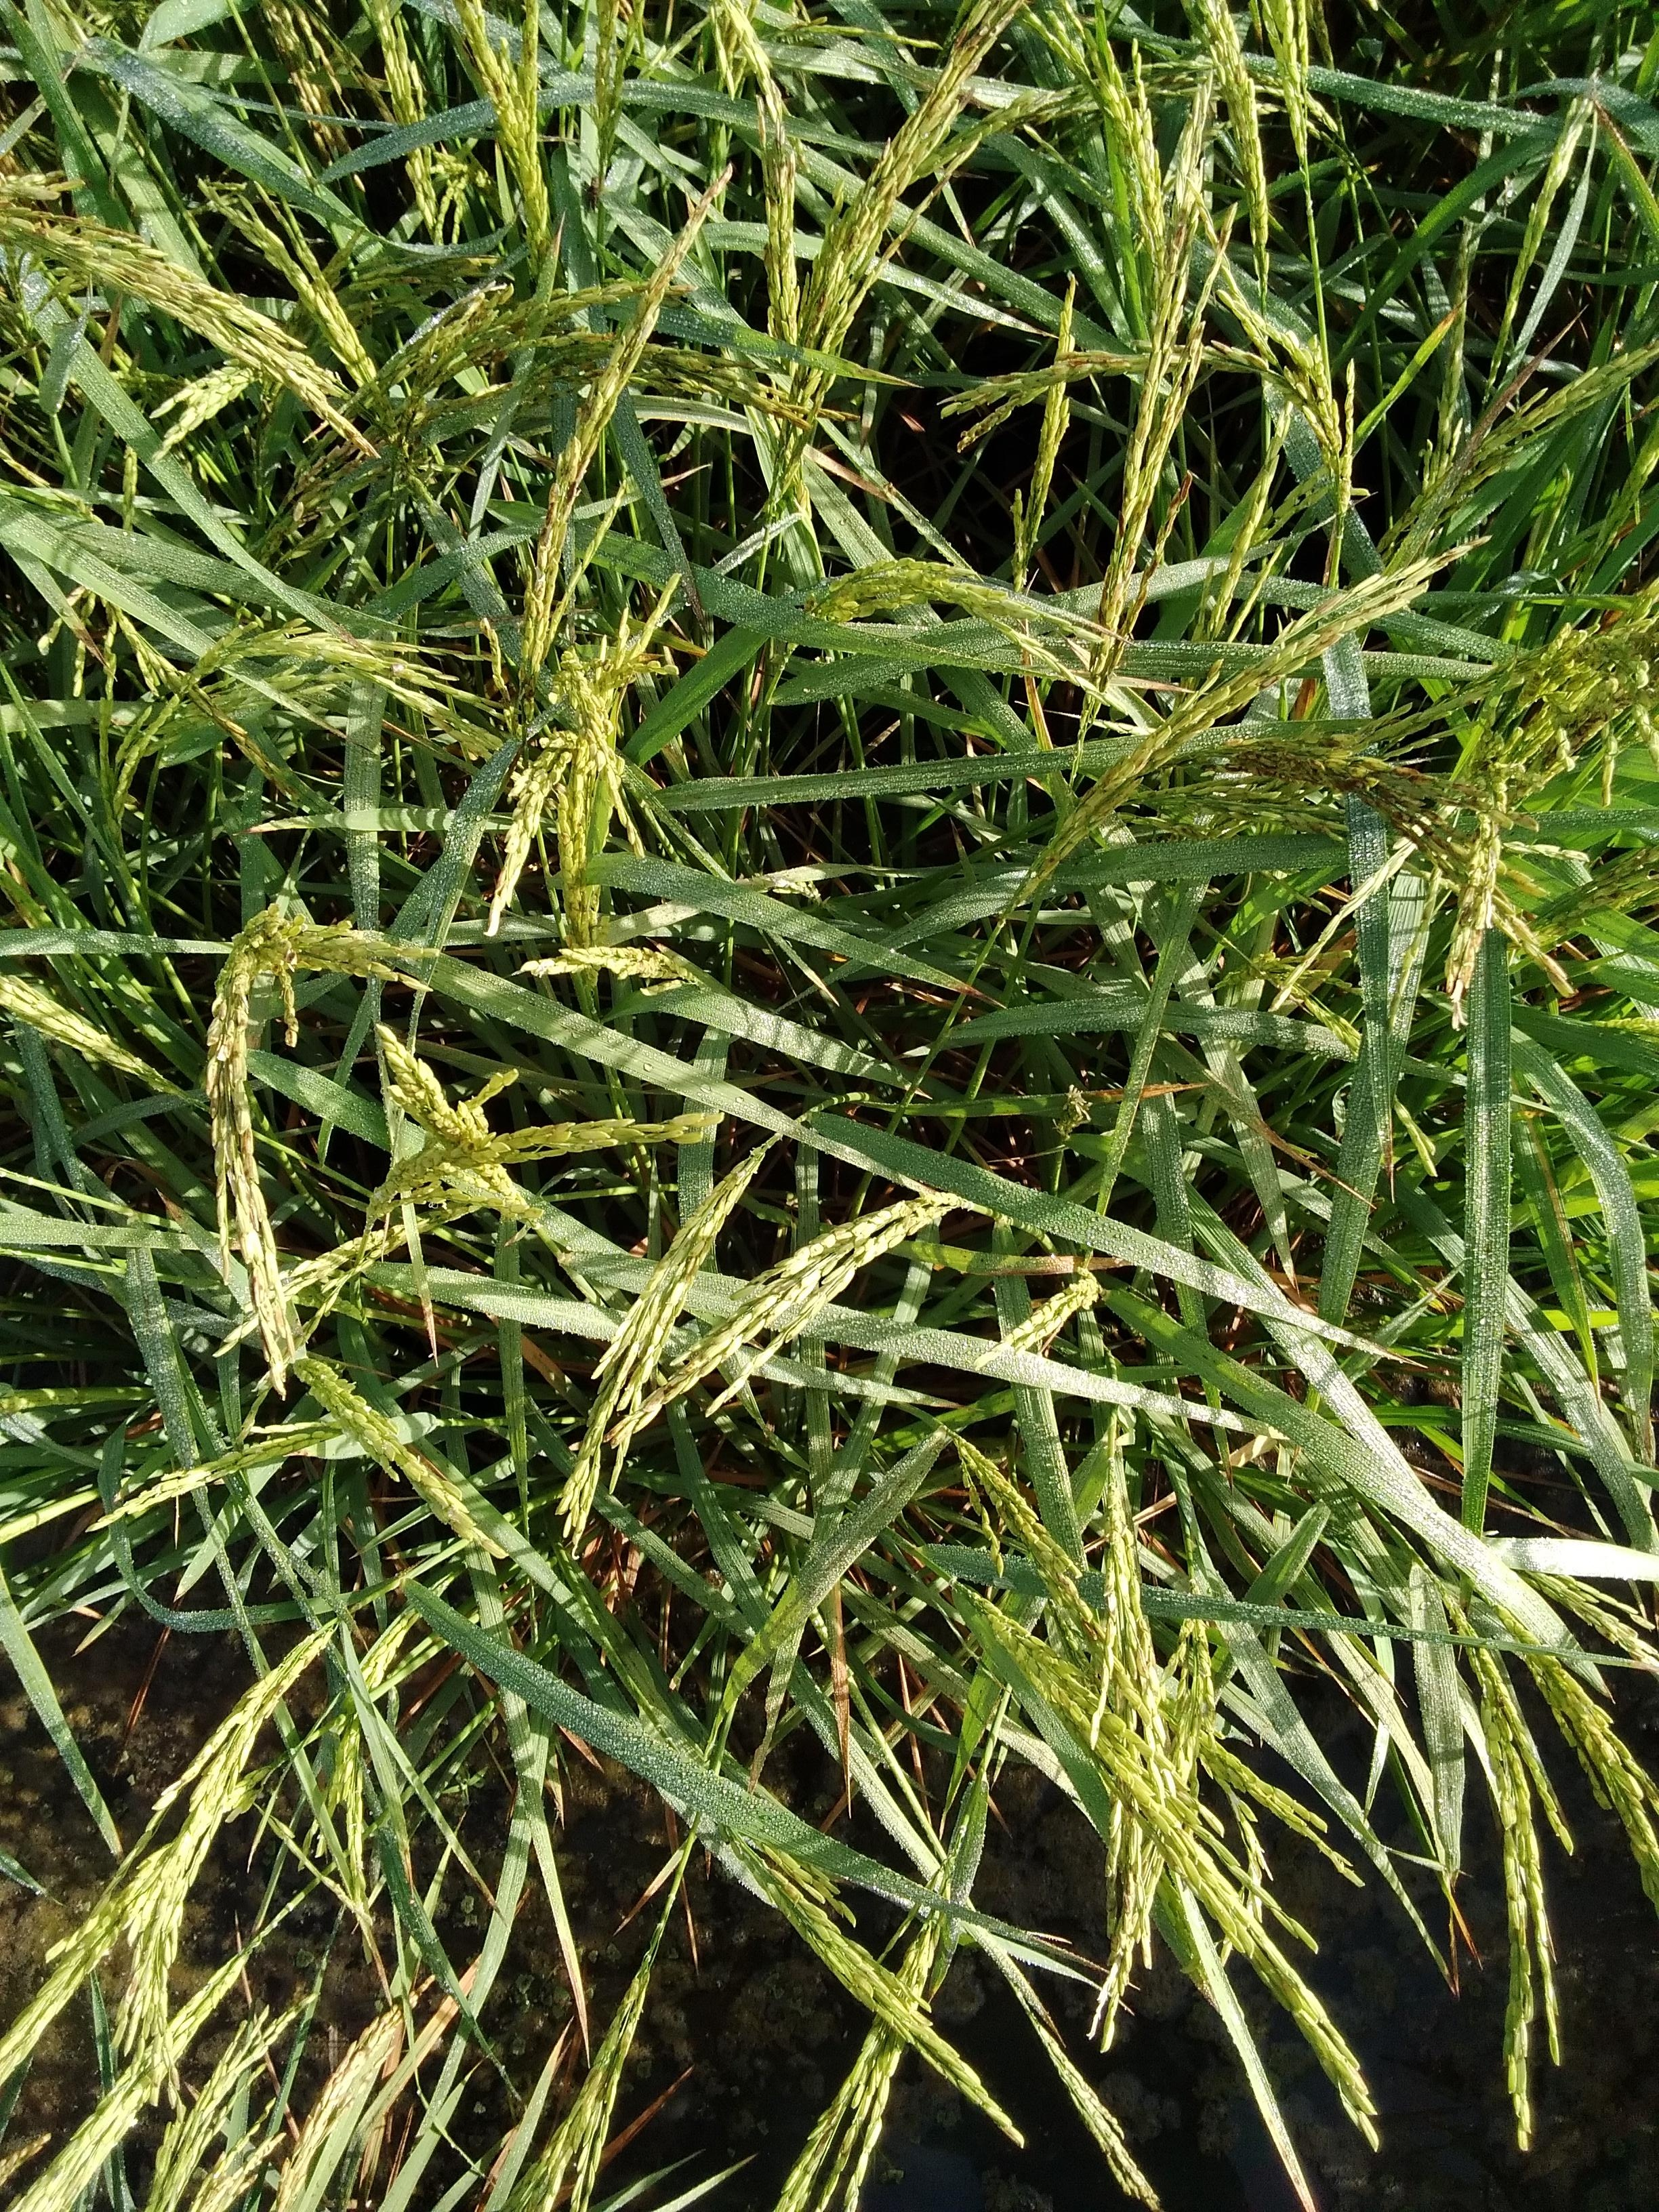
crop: rice
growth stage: stage milk
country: Senegal
